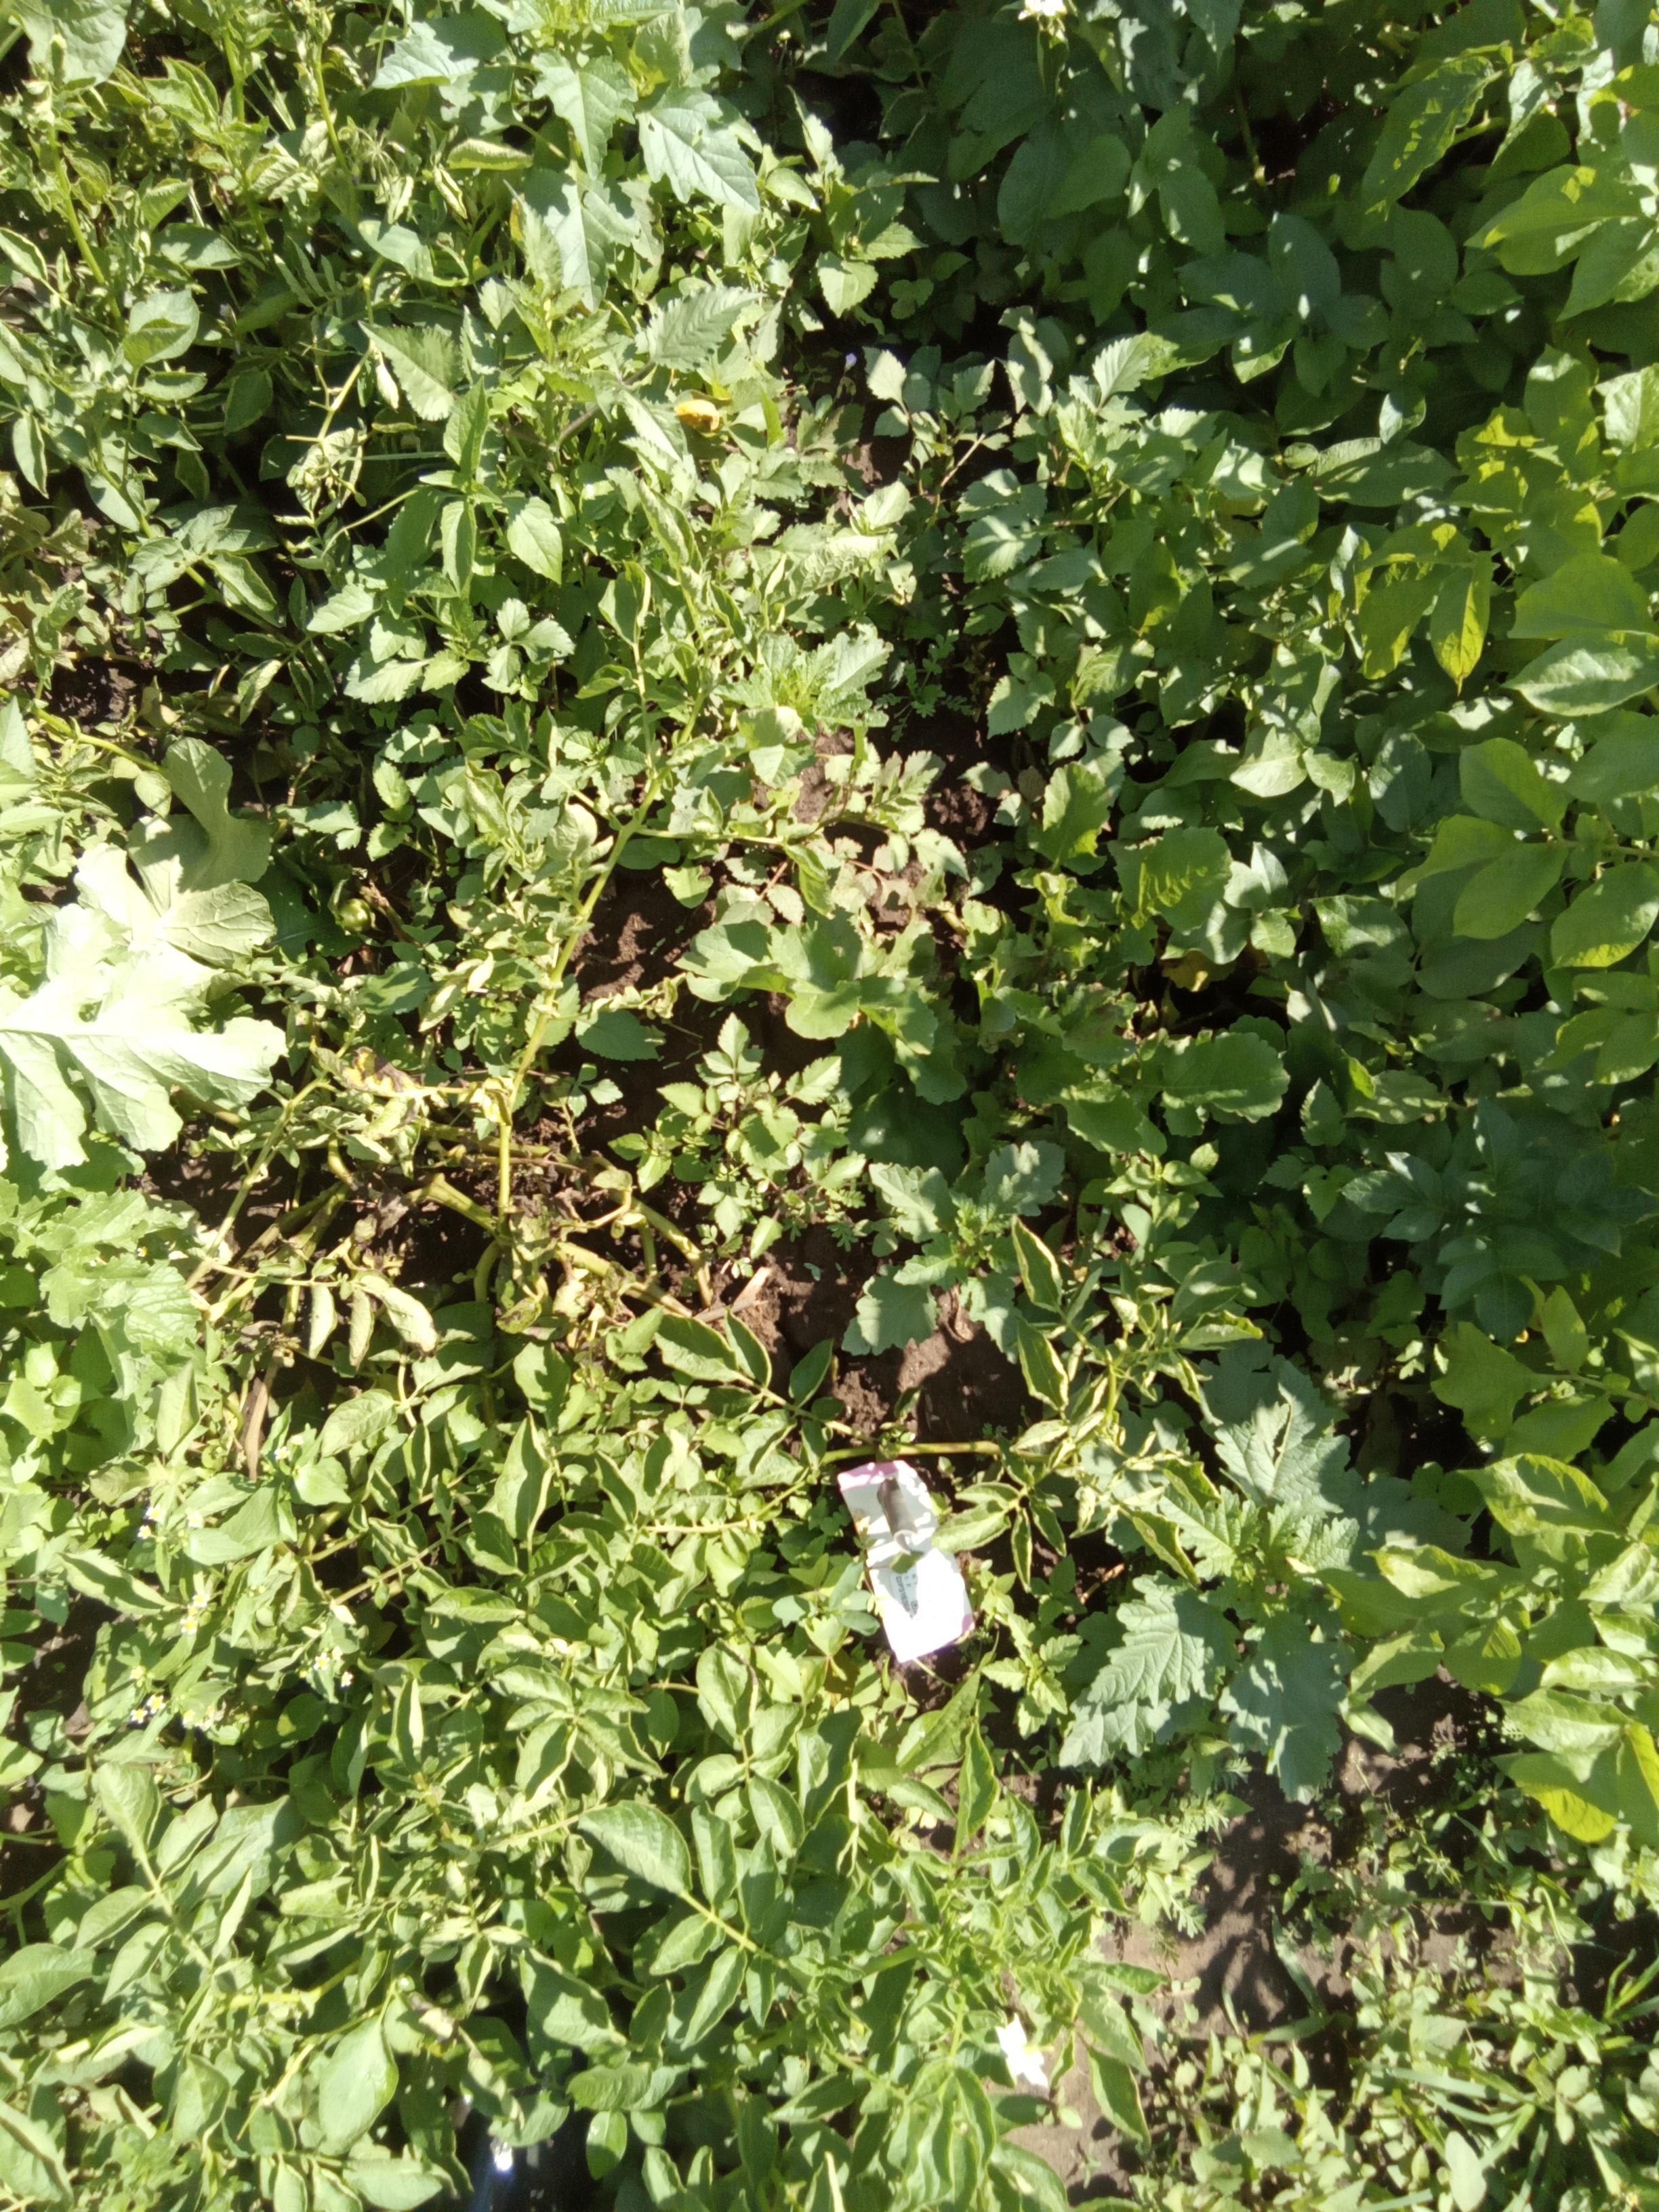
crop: potato
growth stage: flowering
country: Kenya
